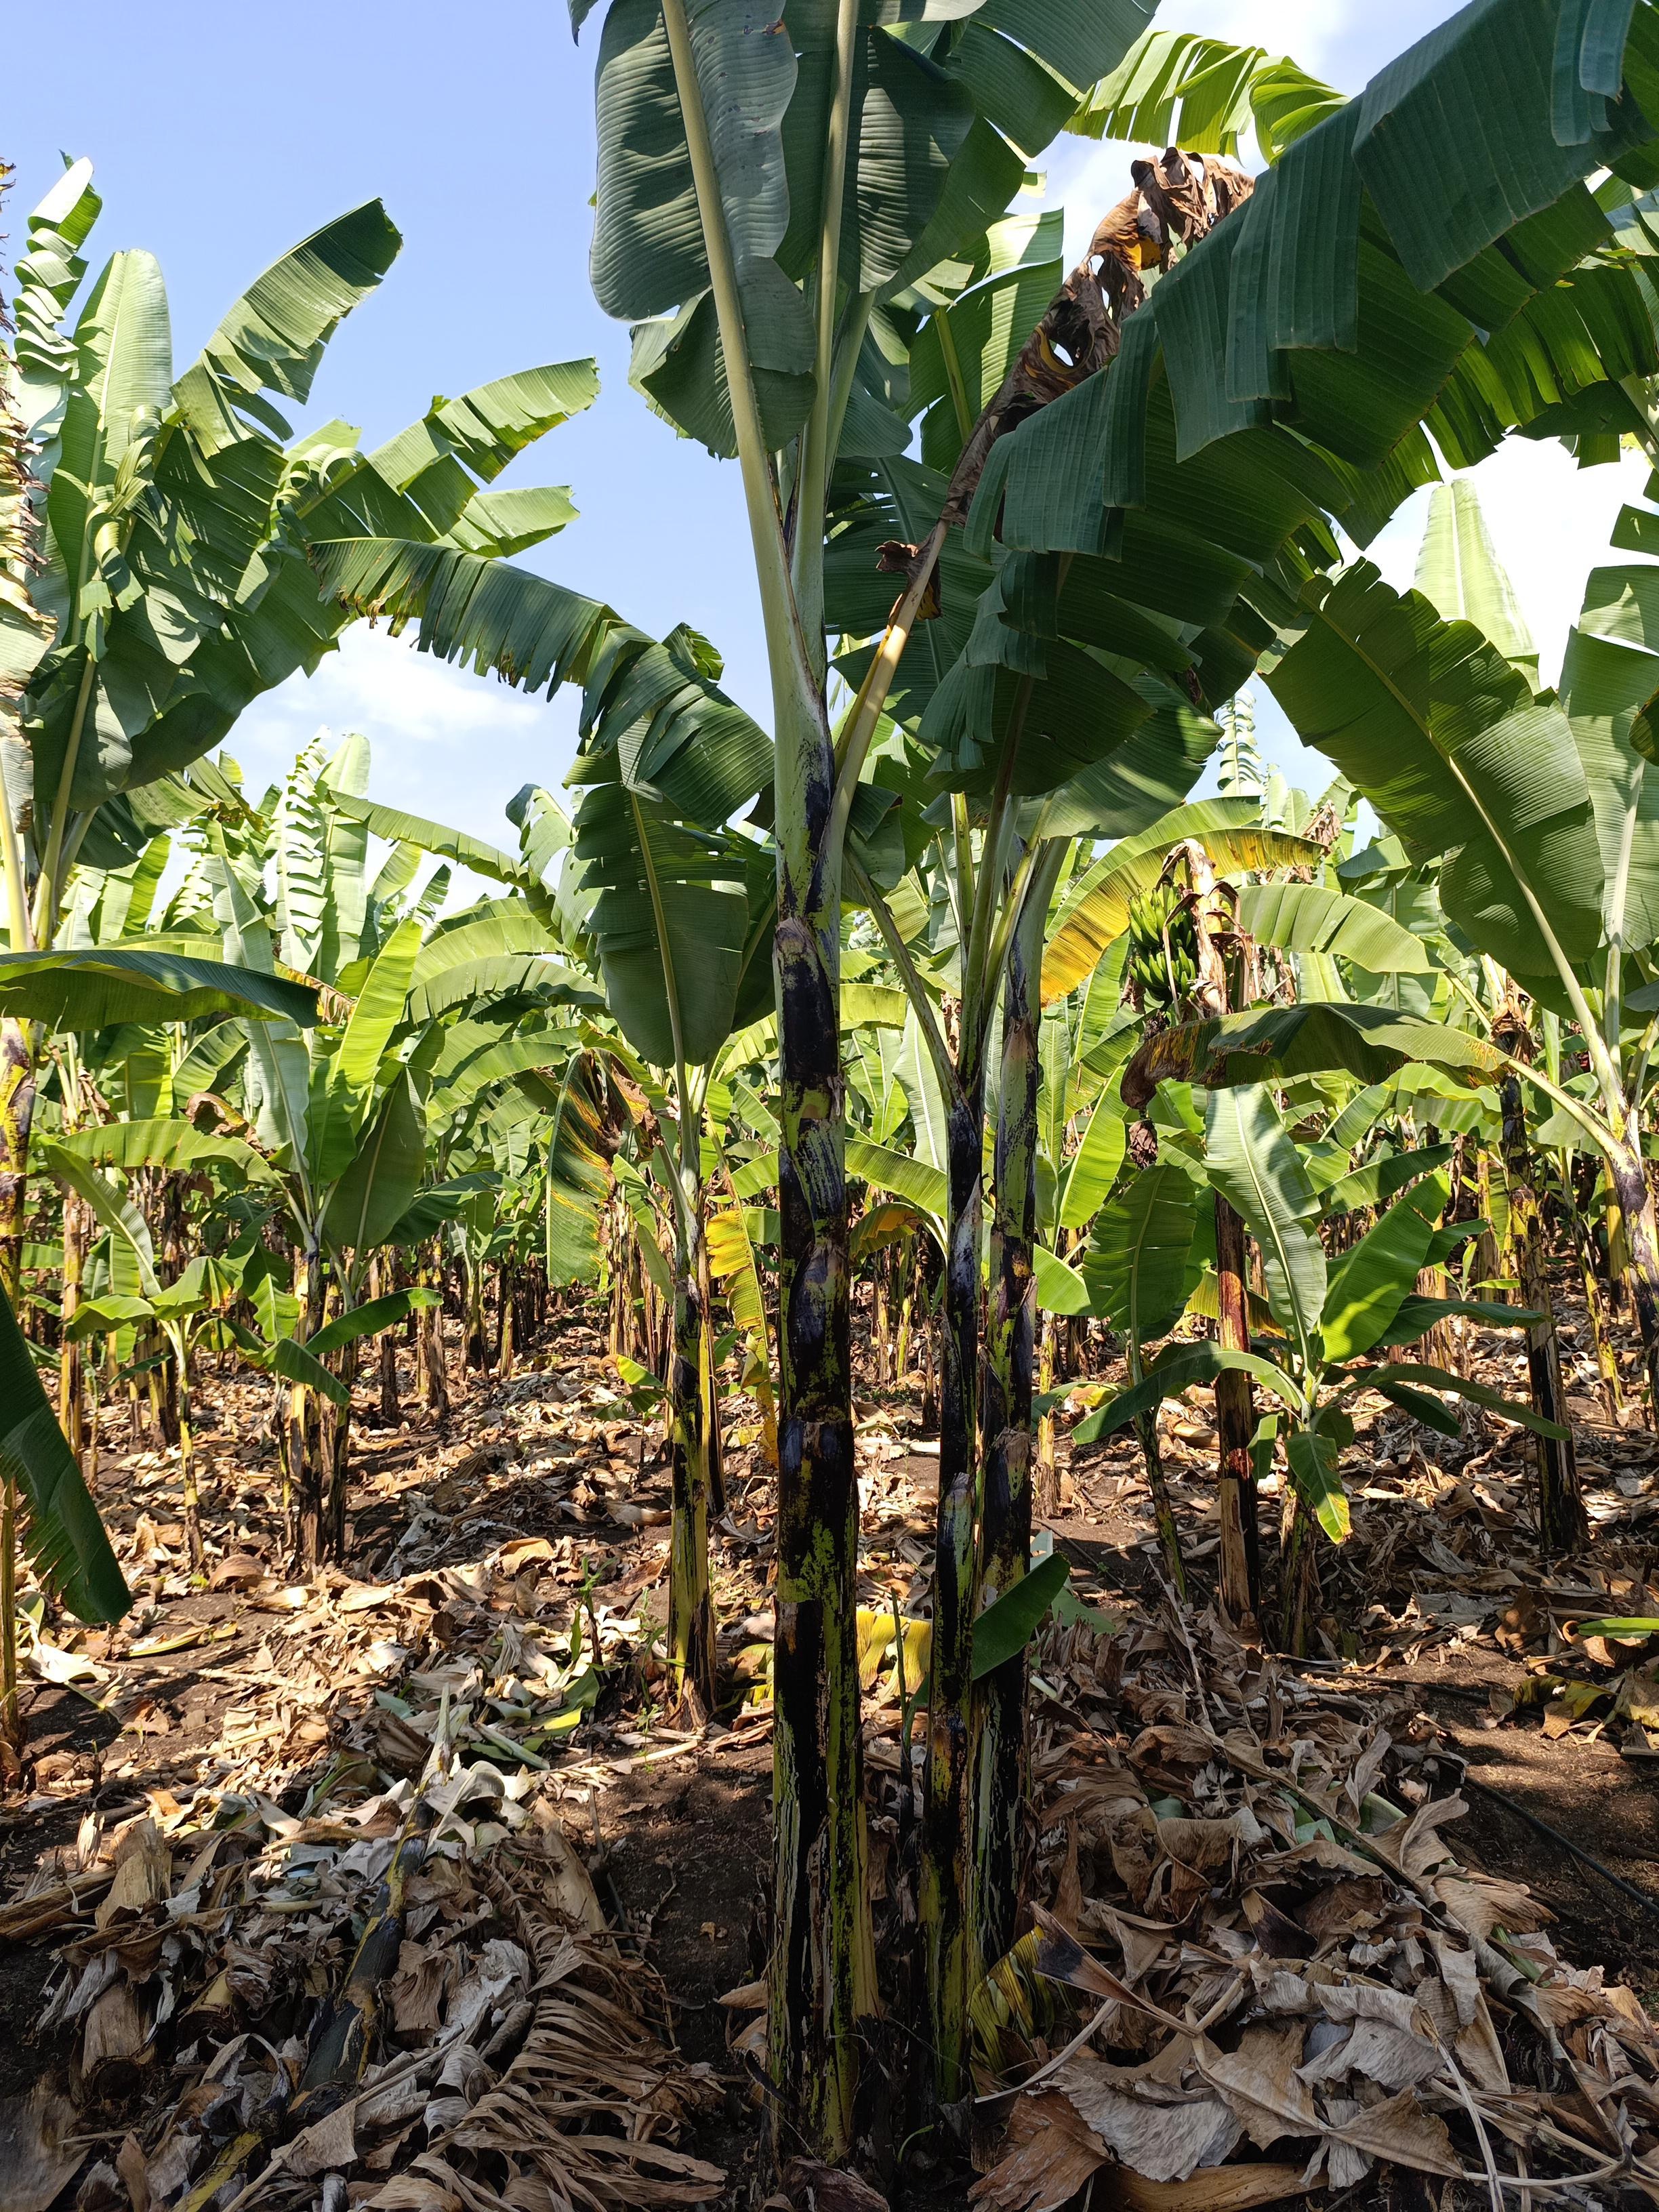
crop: banana
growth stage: vegetative
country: Tanzania
